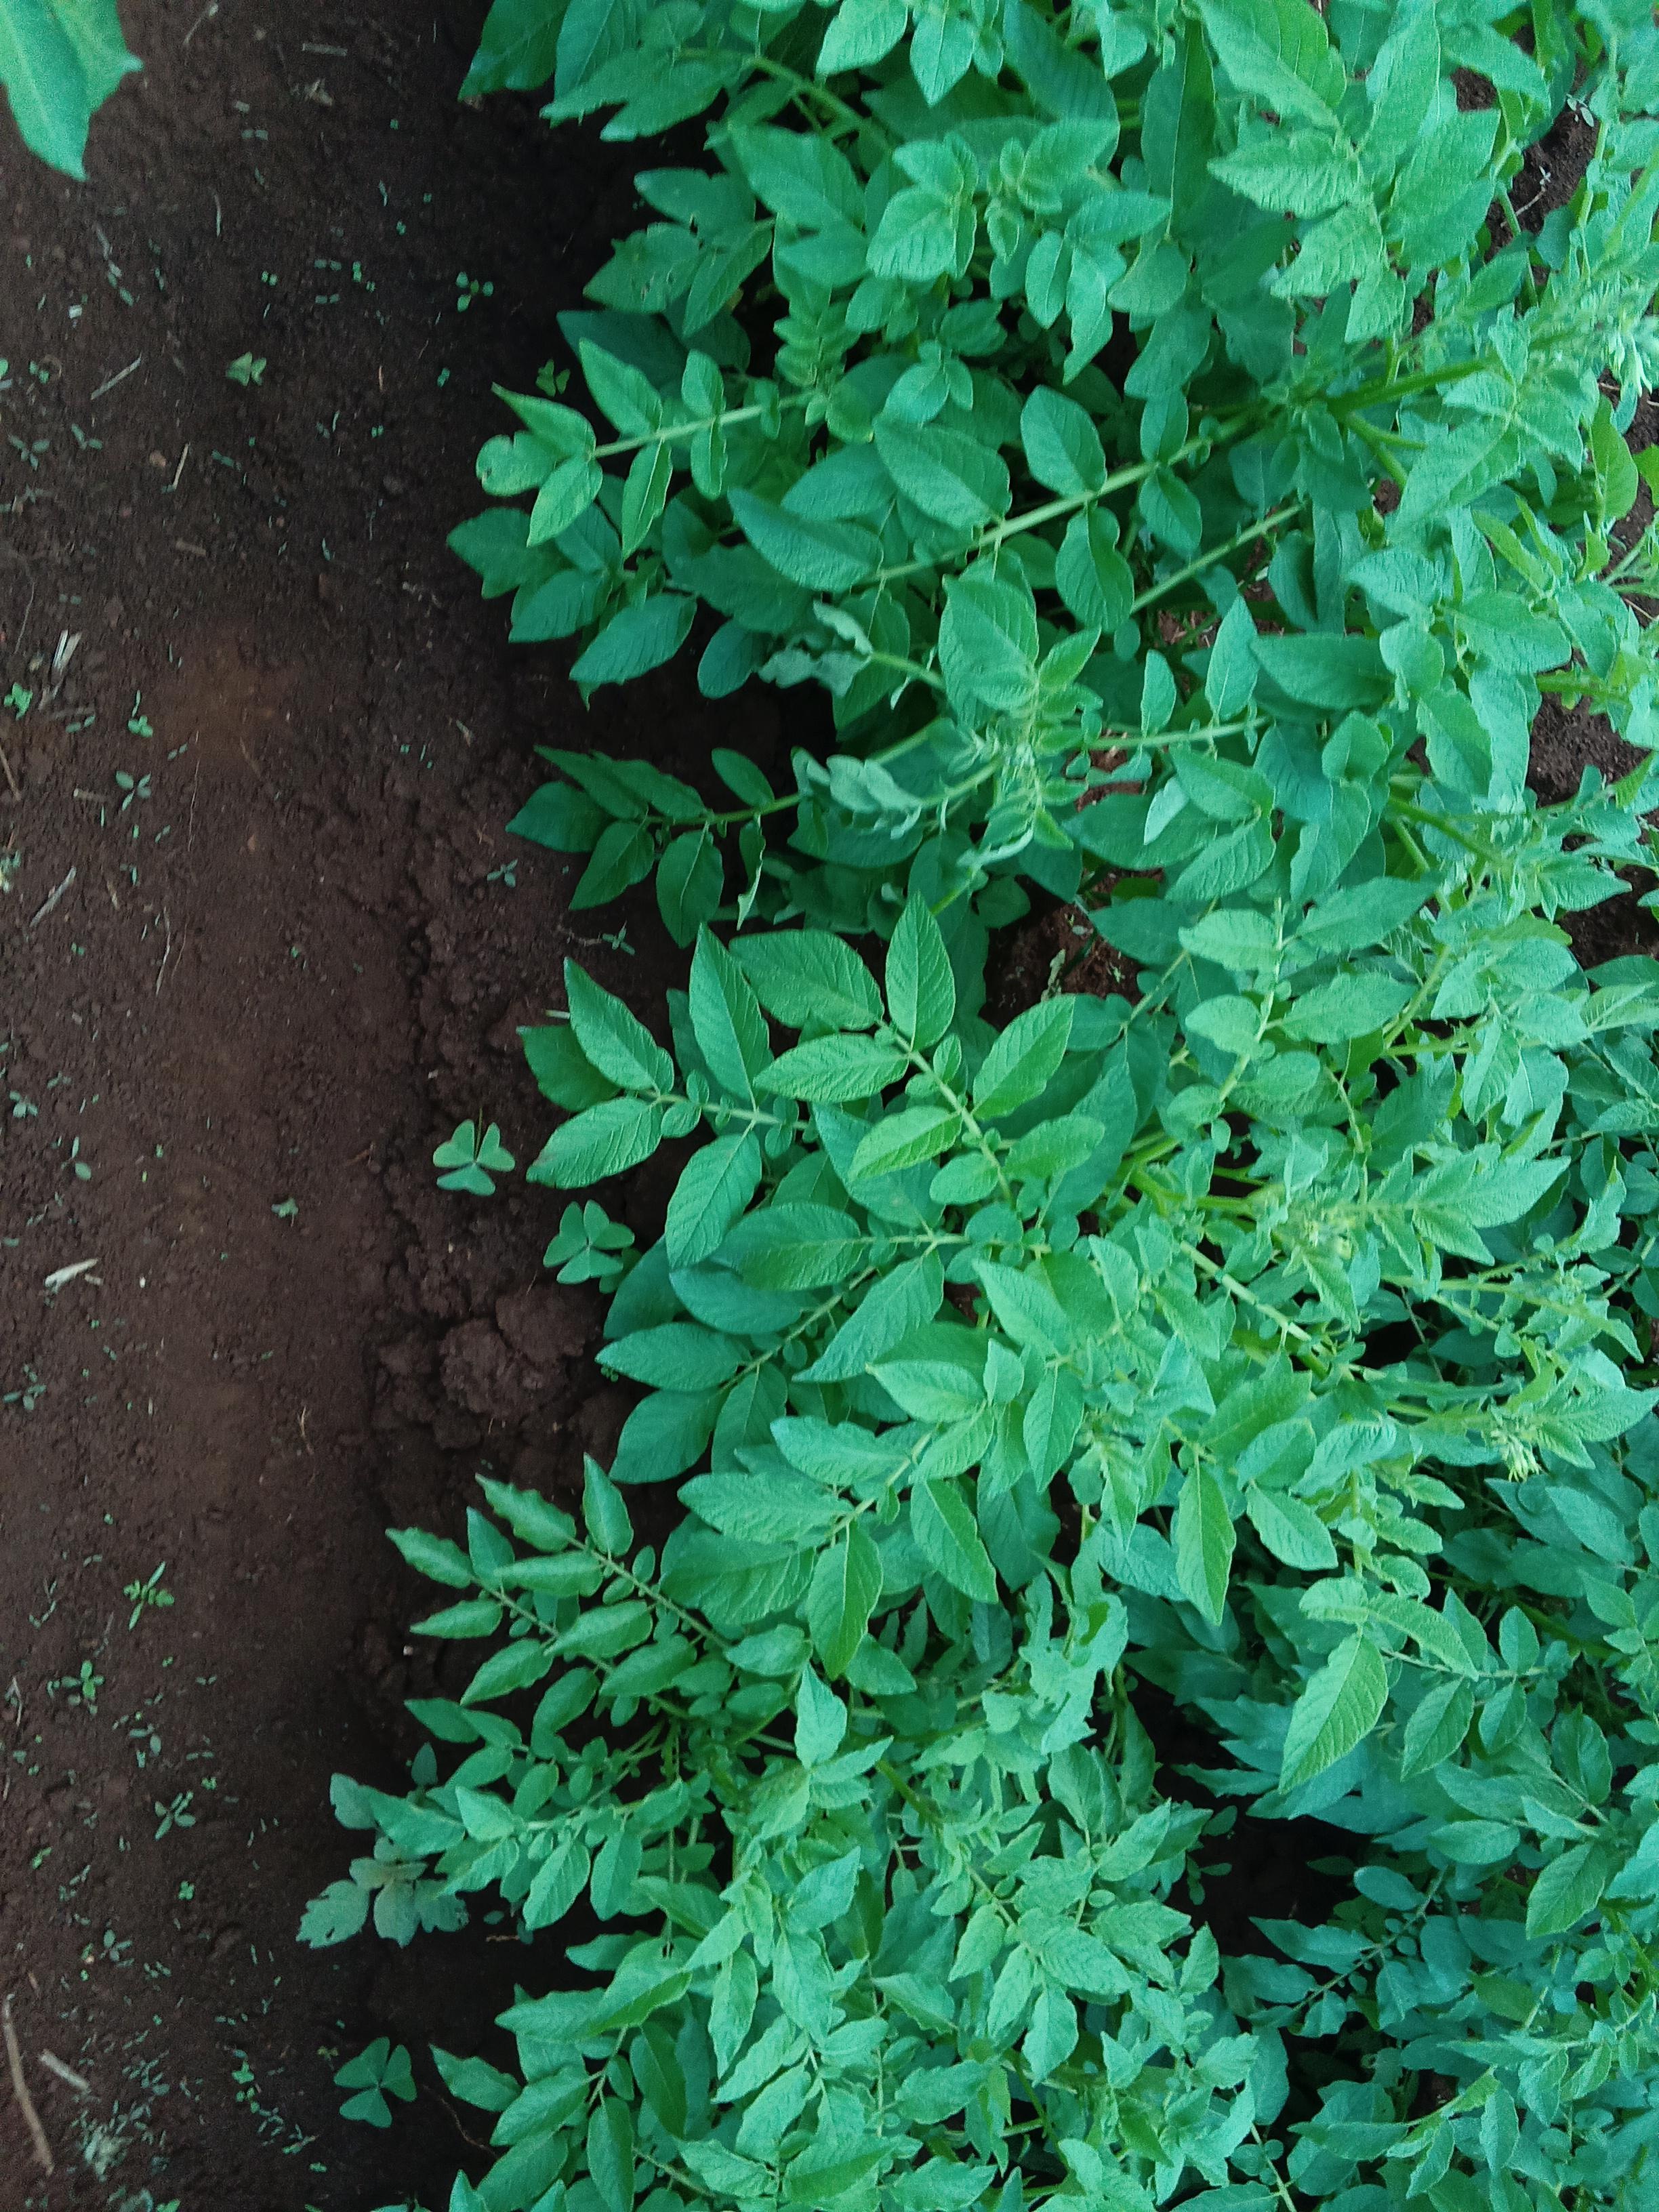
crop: potato
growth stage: vegetative
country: Kenya
